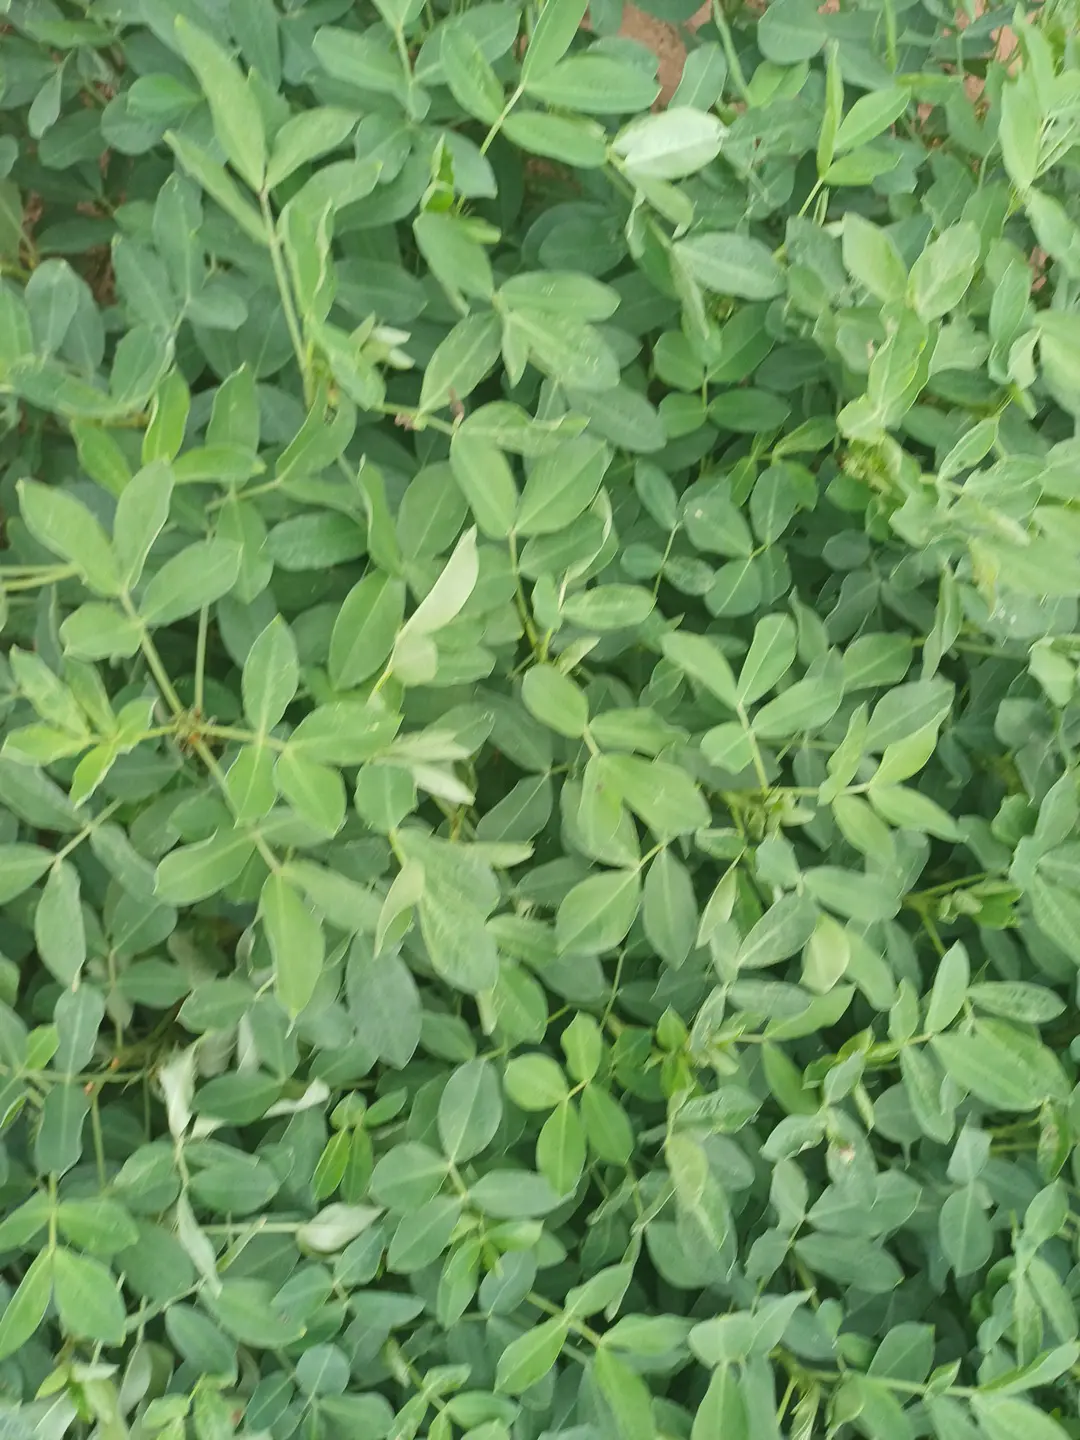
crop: groundnut
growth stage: pegging
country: Kenya
